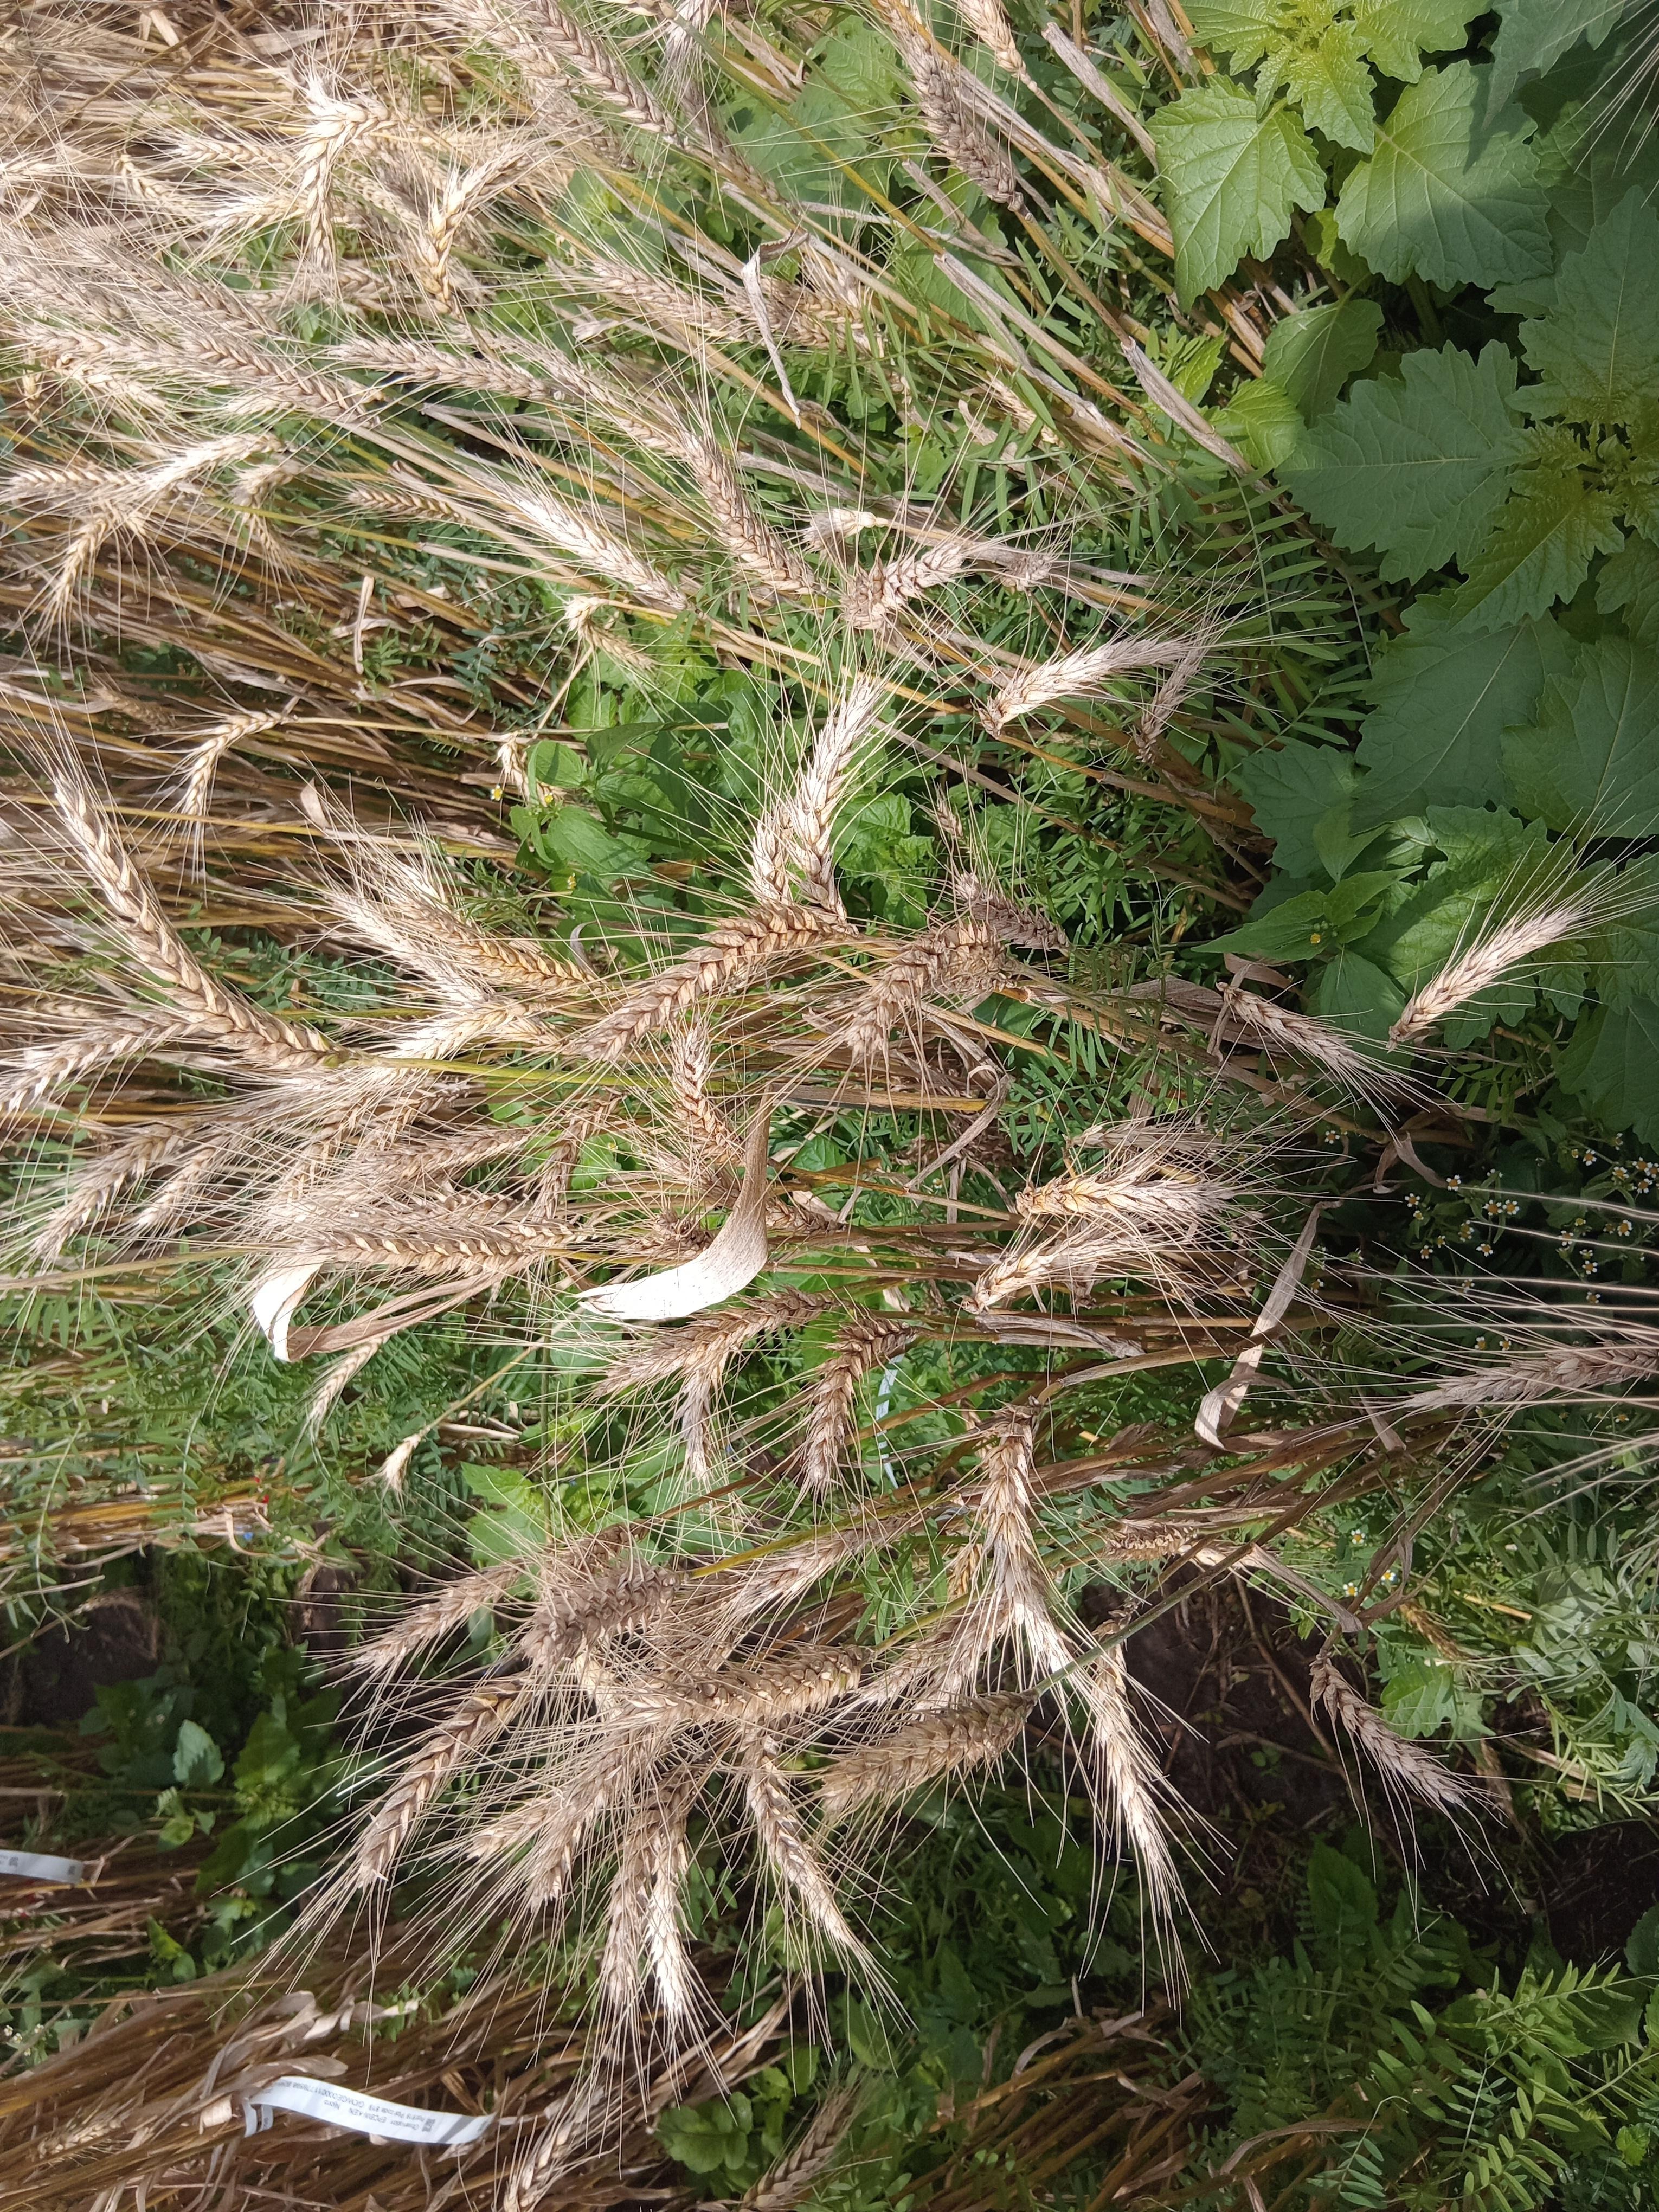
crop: wheat
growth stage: maturity
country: Kenya
